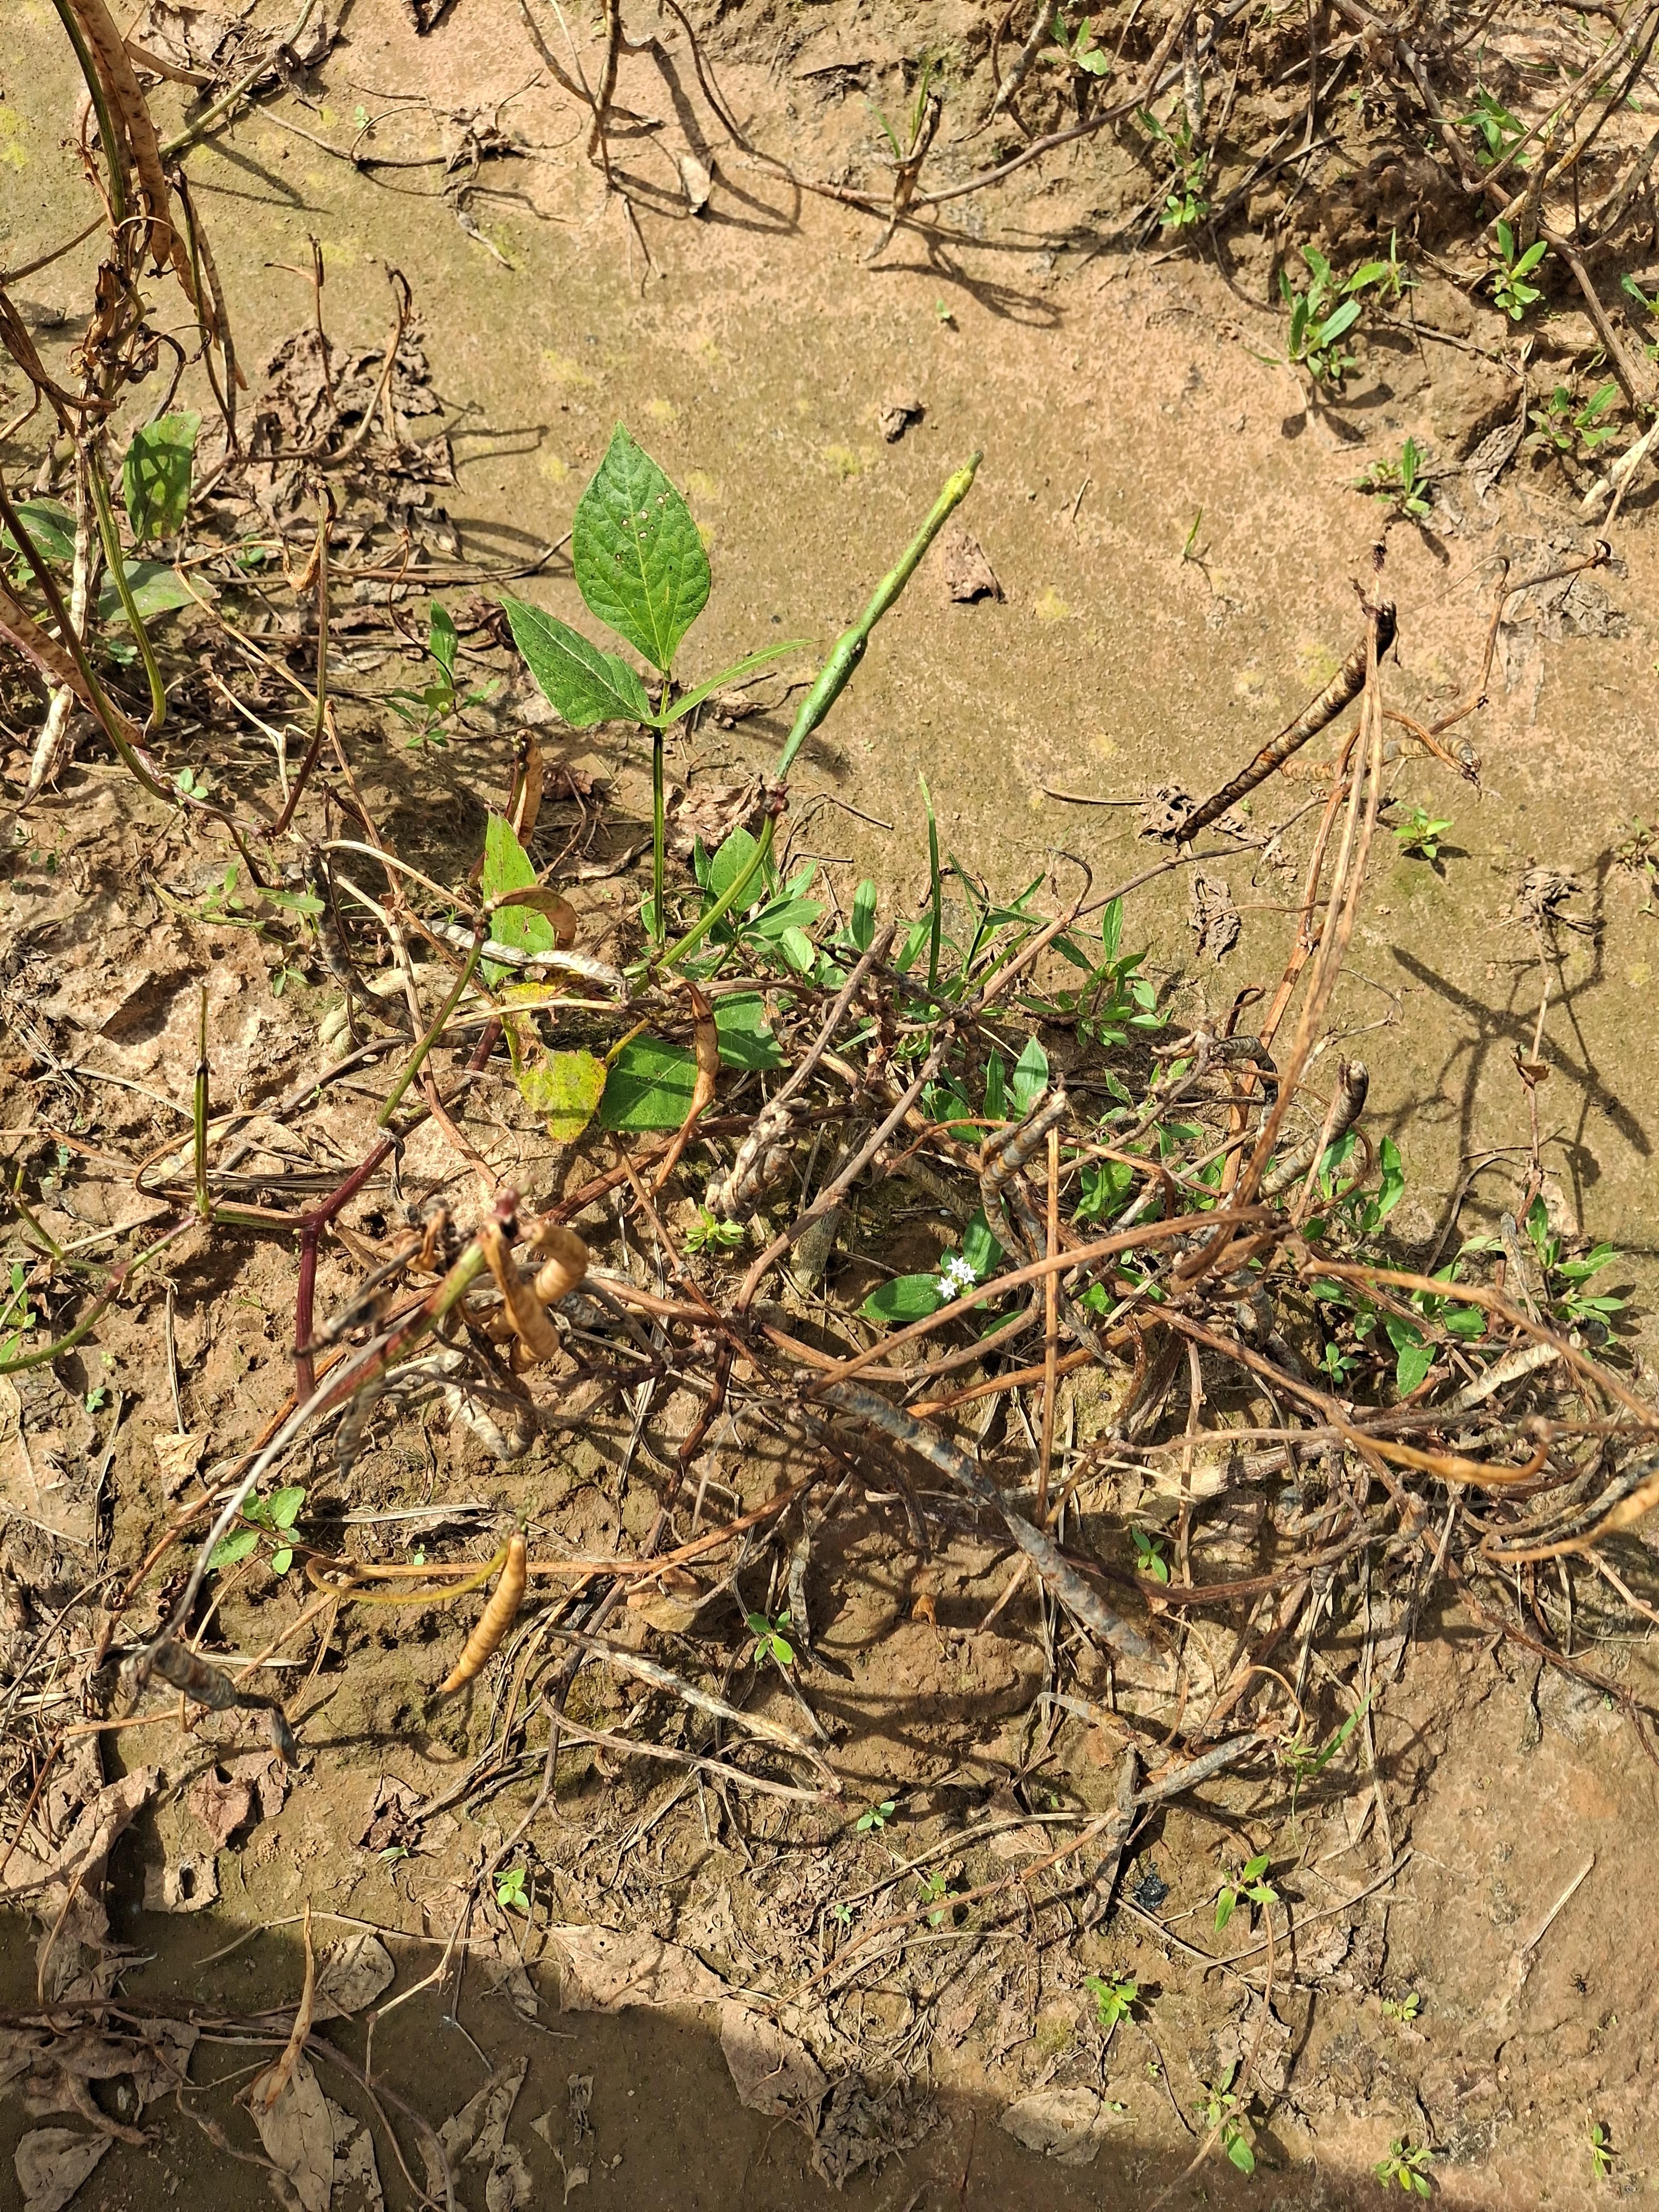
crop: cowpea
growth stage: maturity
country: Nigeria
